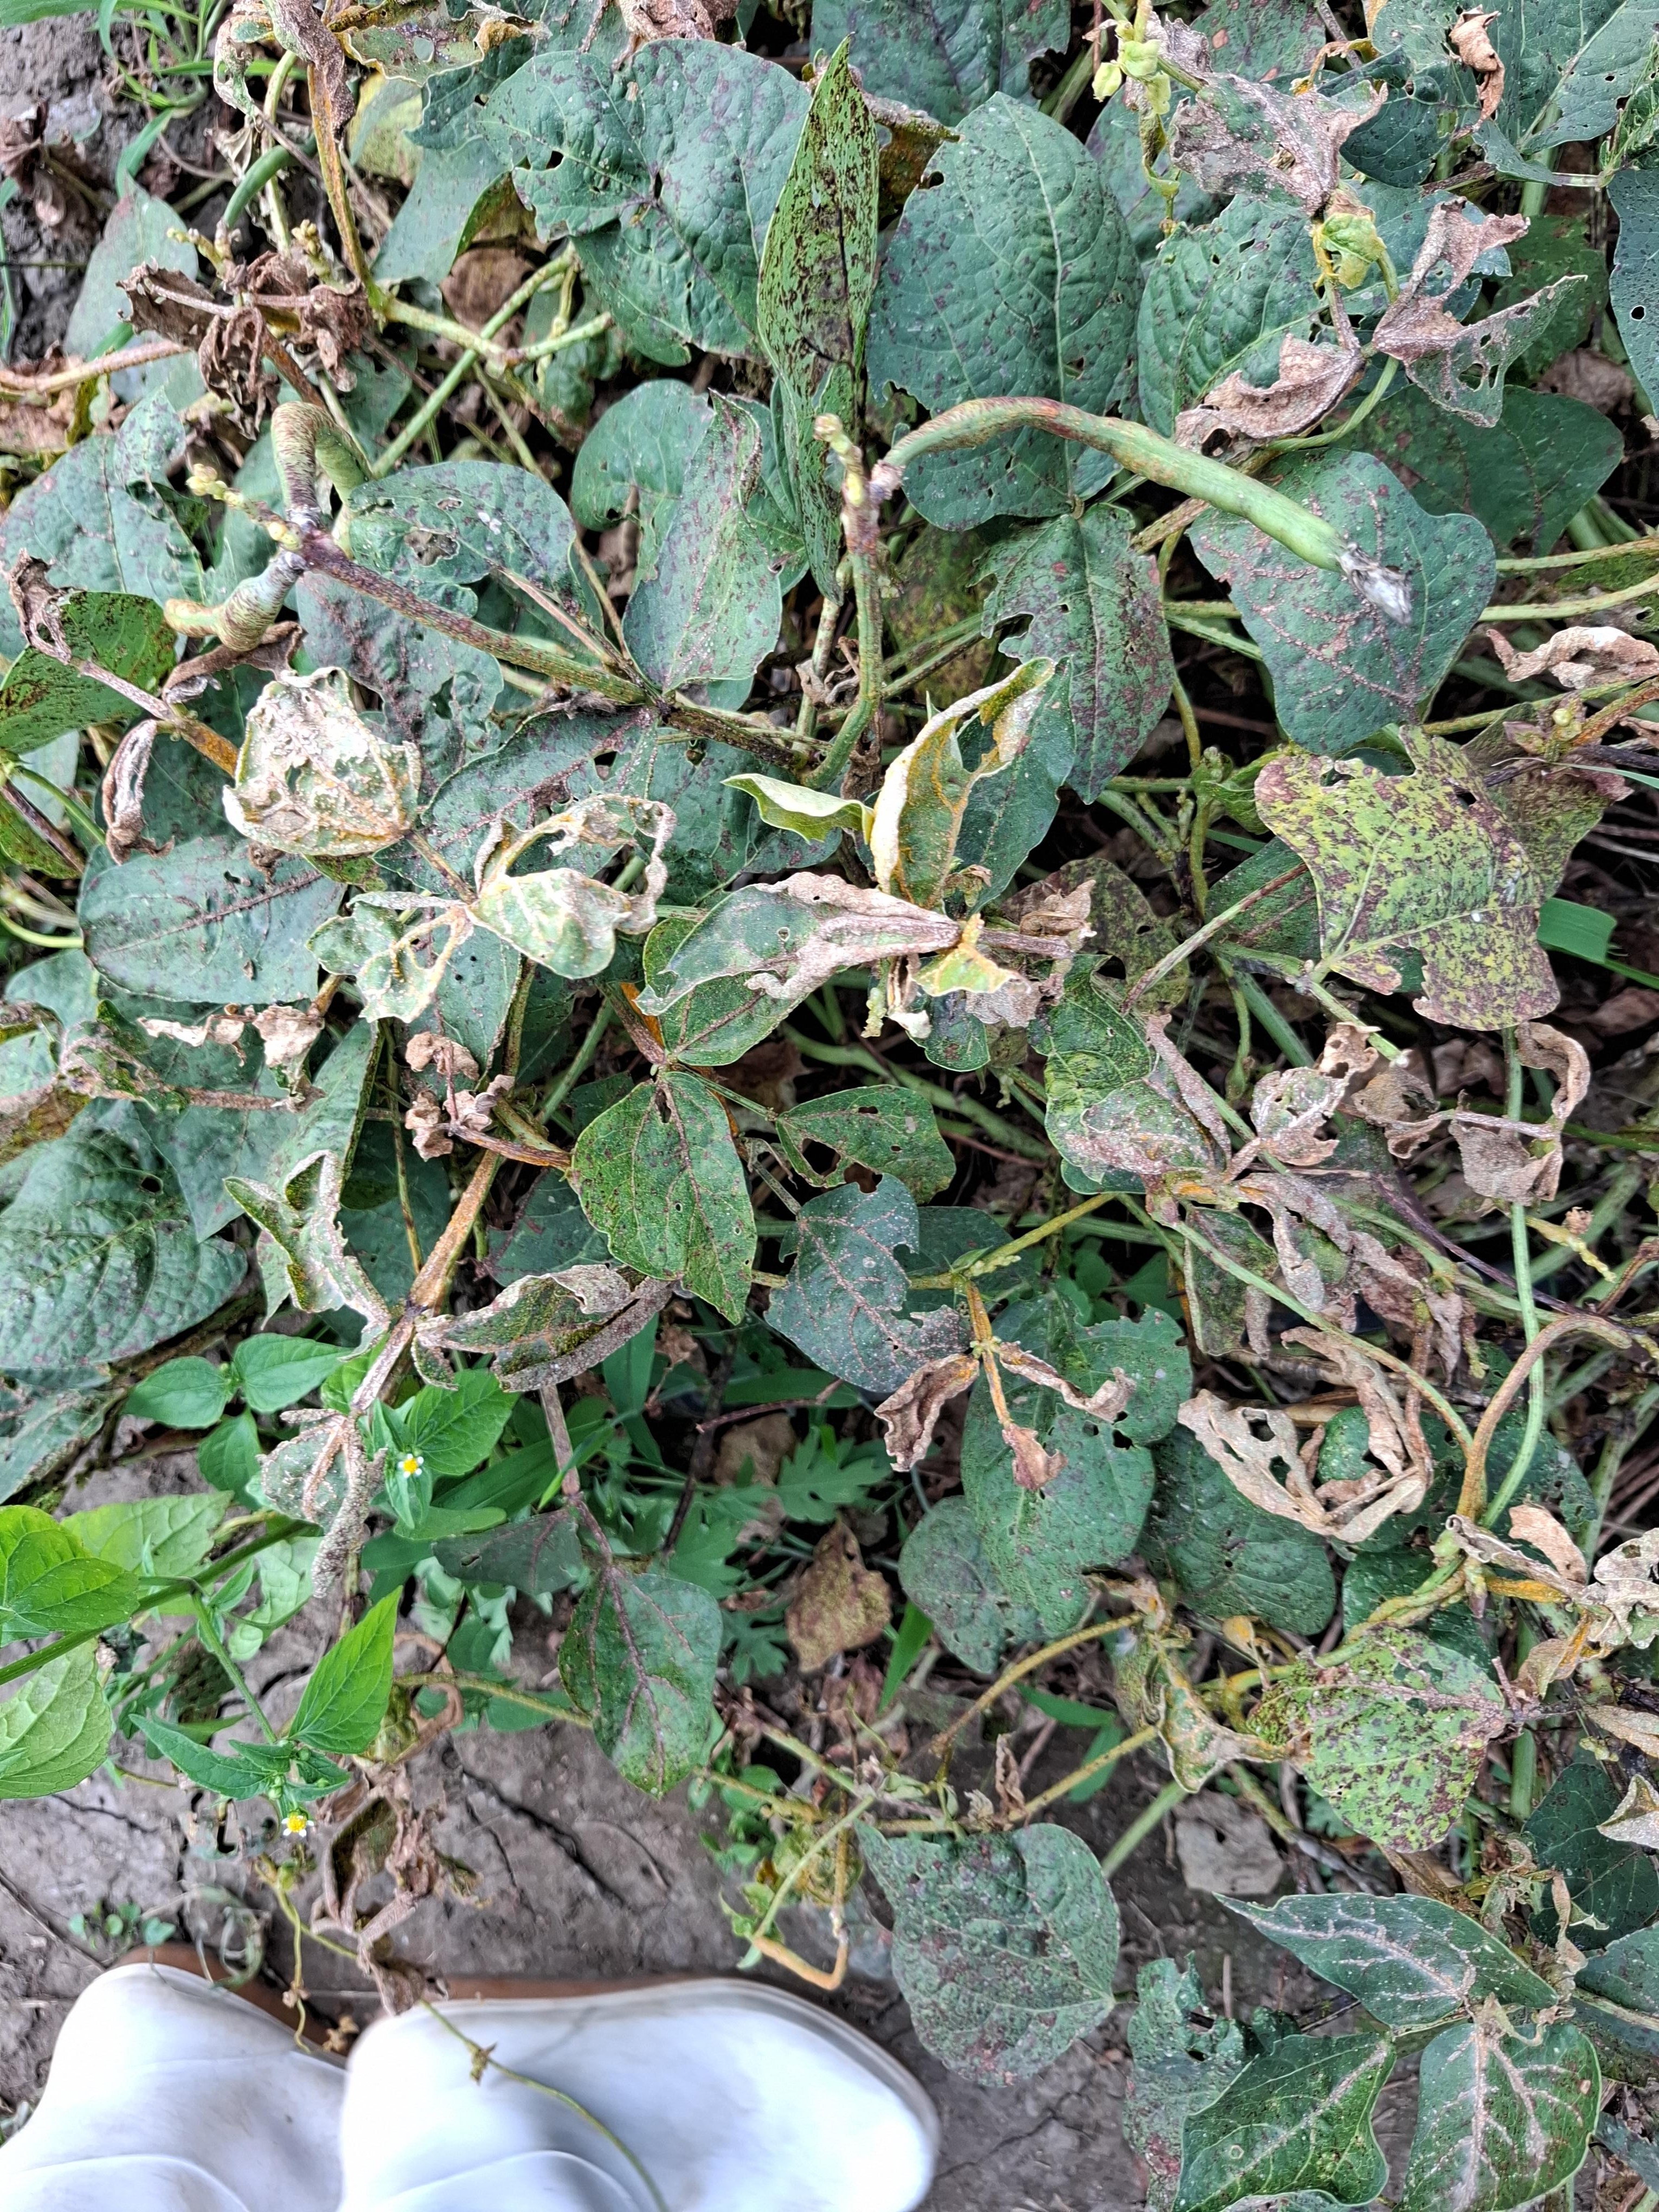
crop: cowpea
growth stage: development pod
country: Tanzania
